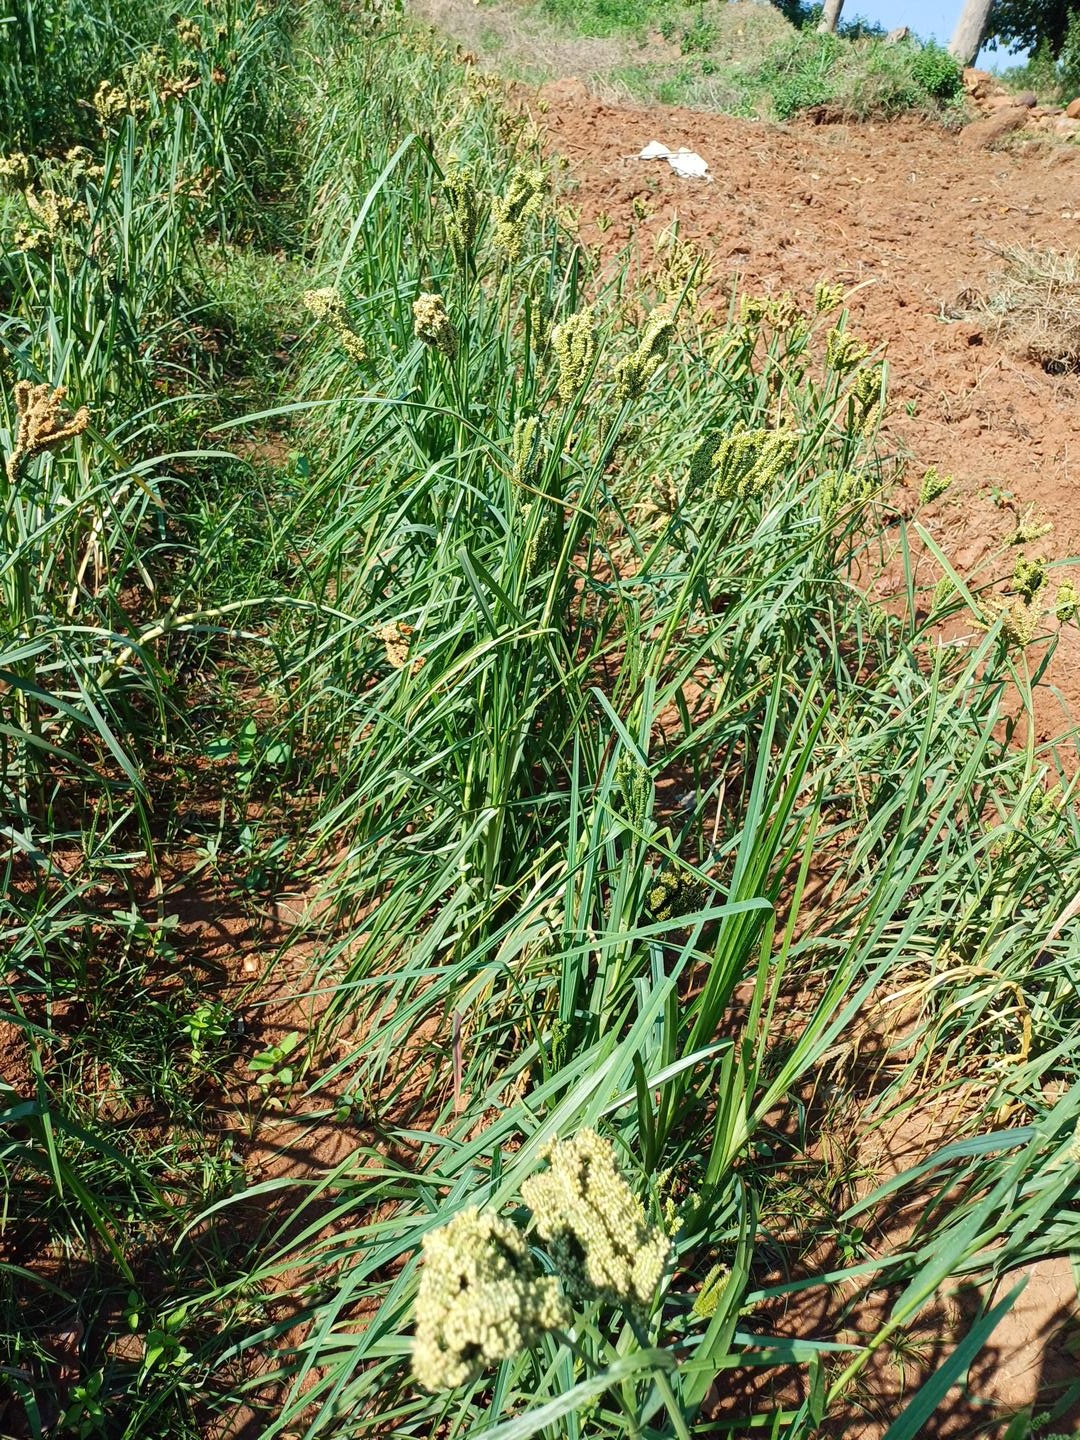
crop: finger millet
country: Kenya
